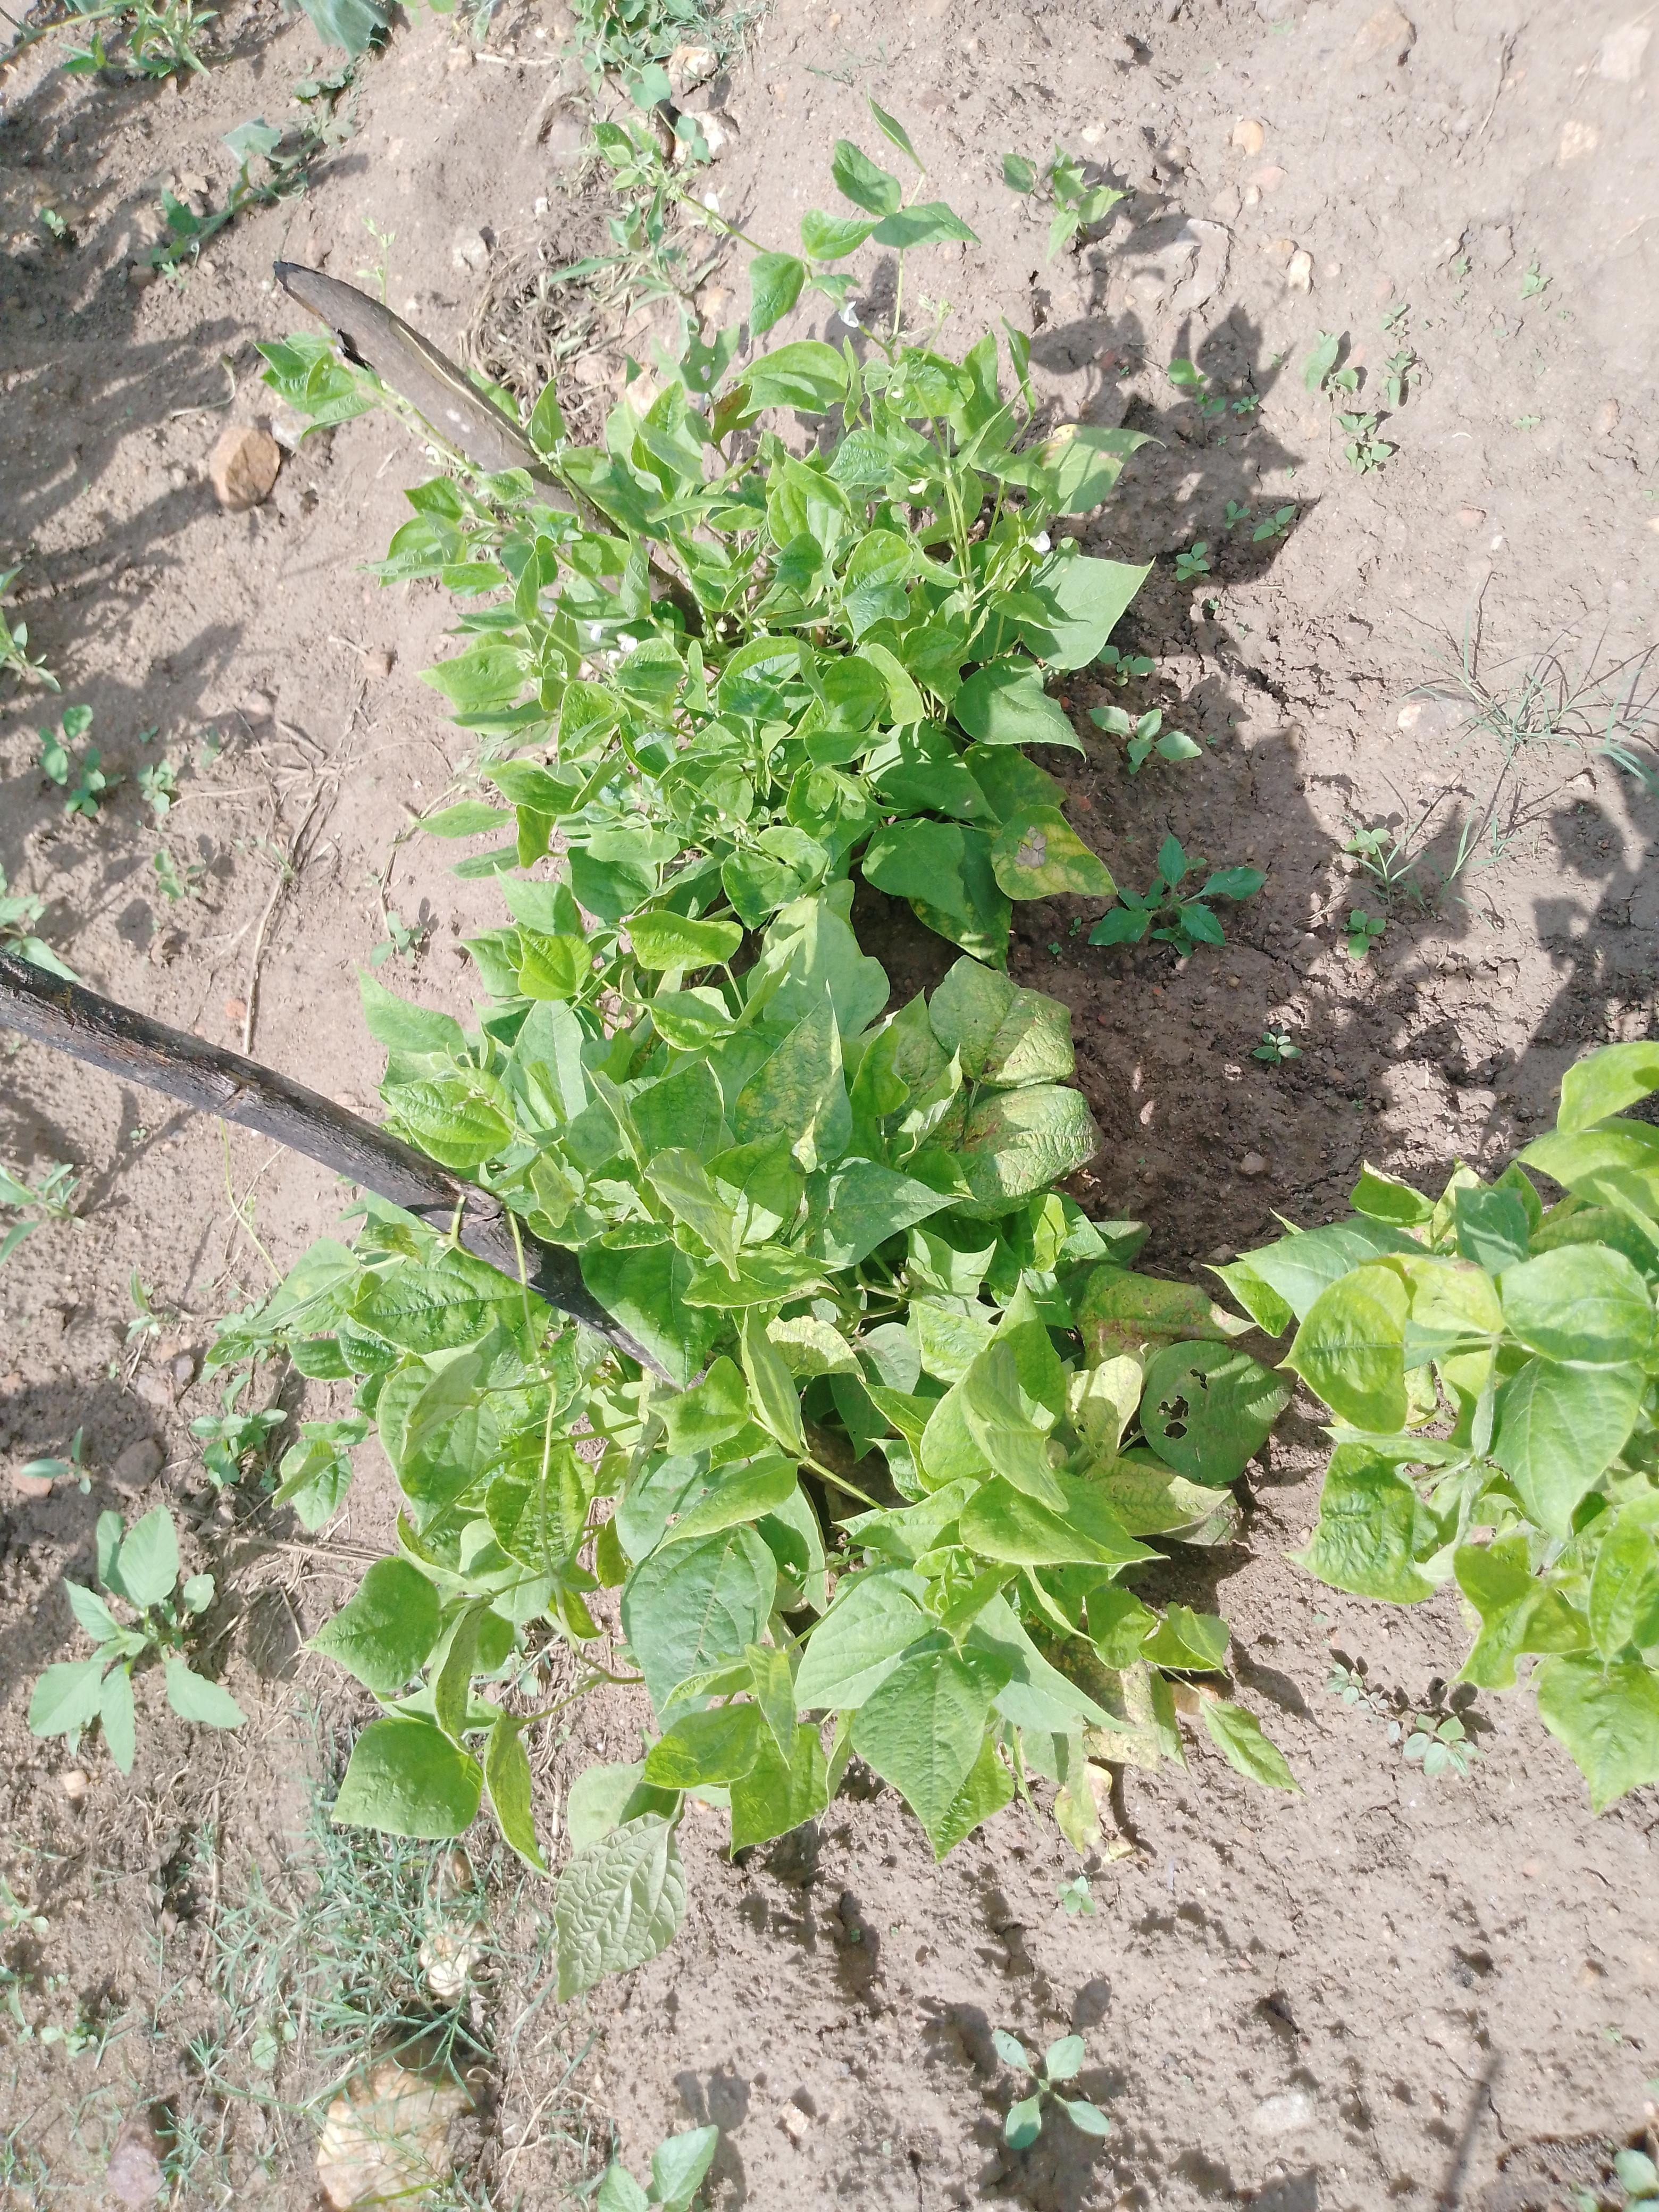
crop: common bean
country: Malawi
